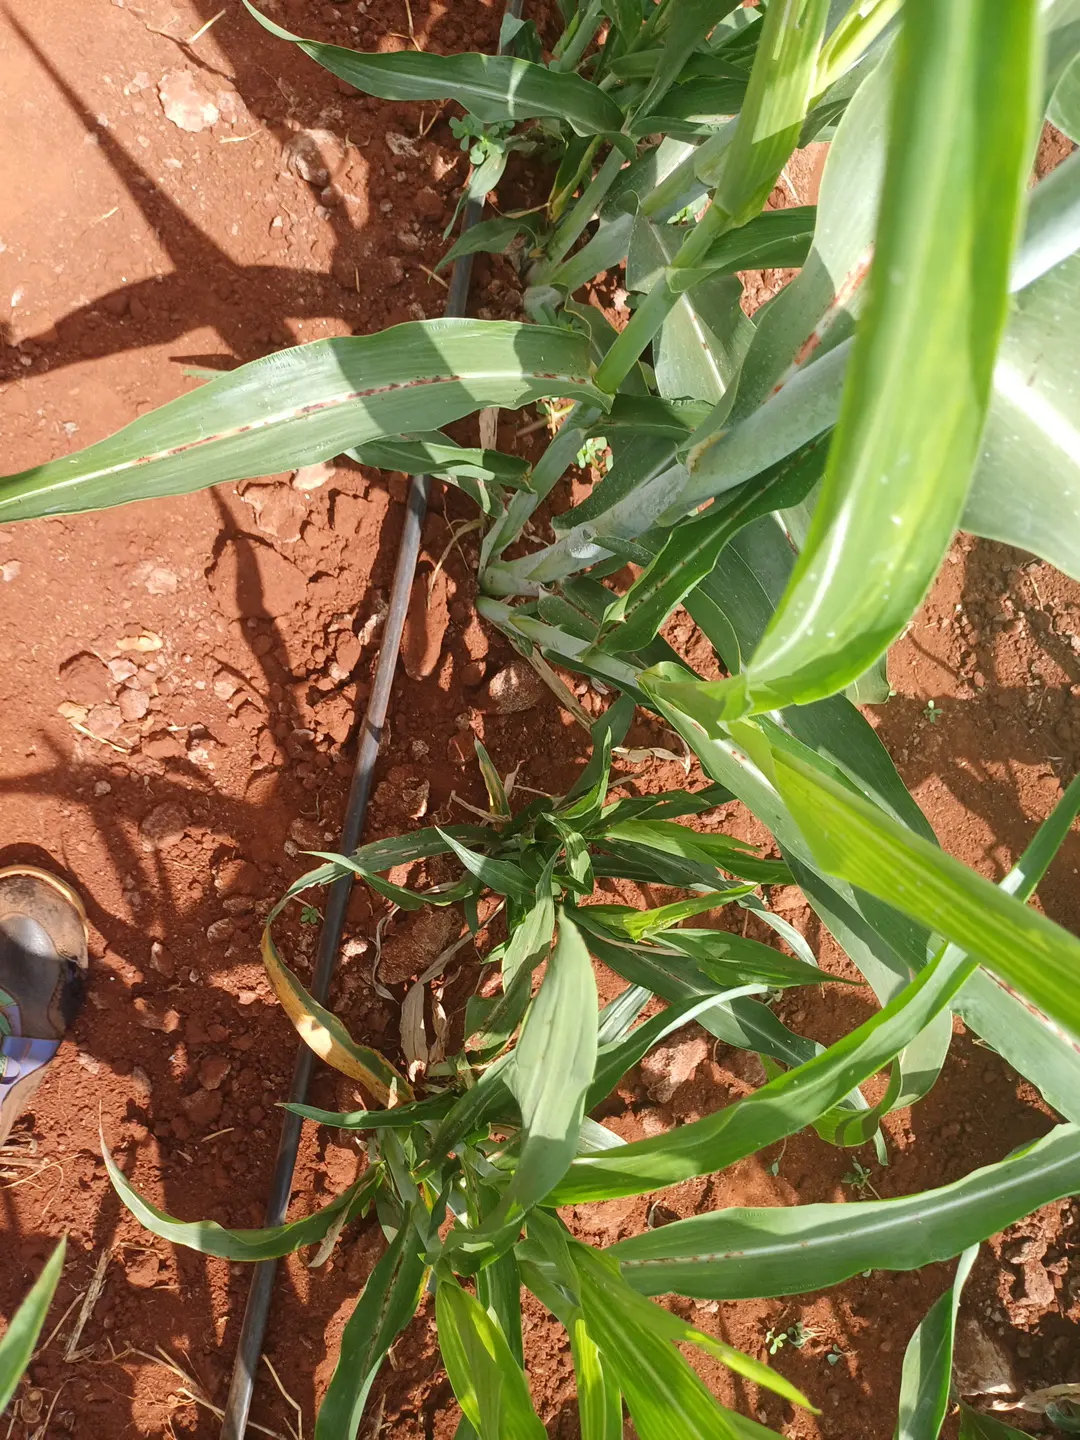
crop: sorghum
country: Kenya
